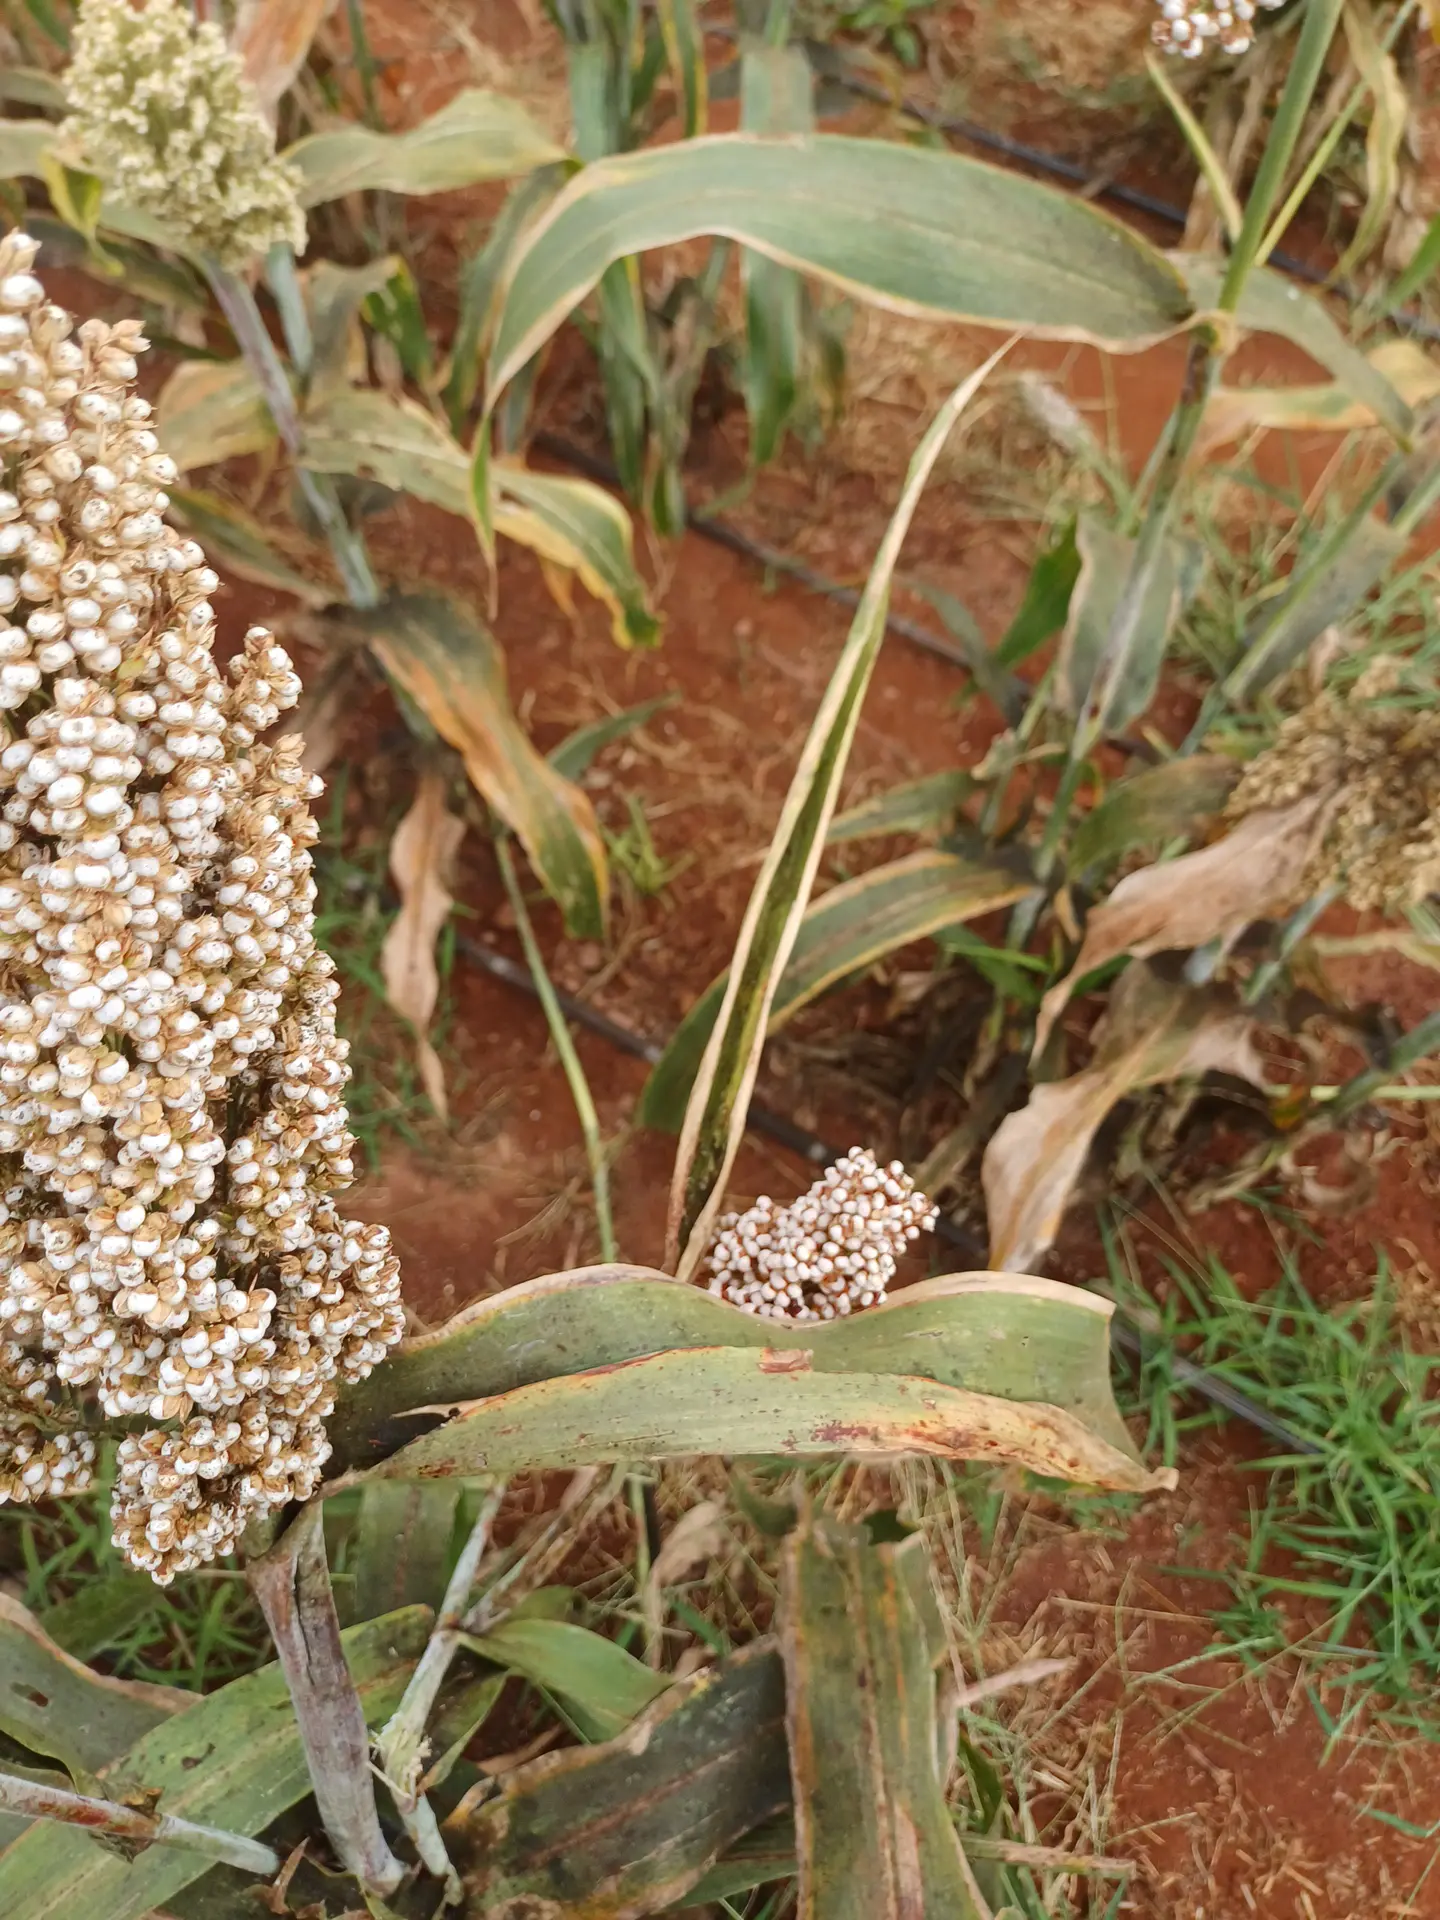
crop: sorghum
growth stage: maturity
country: Kenya
